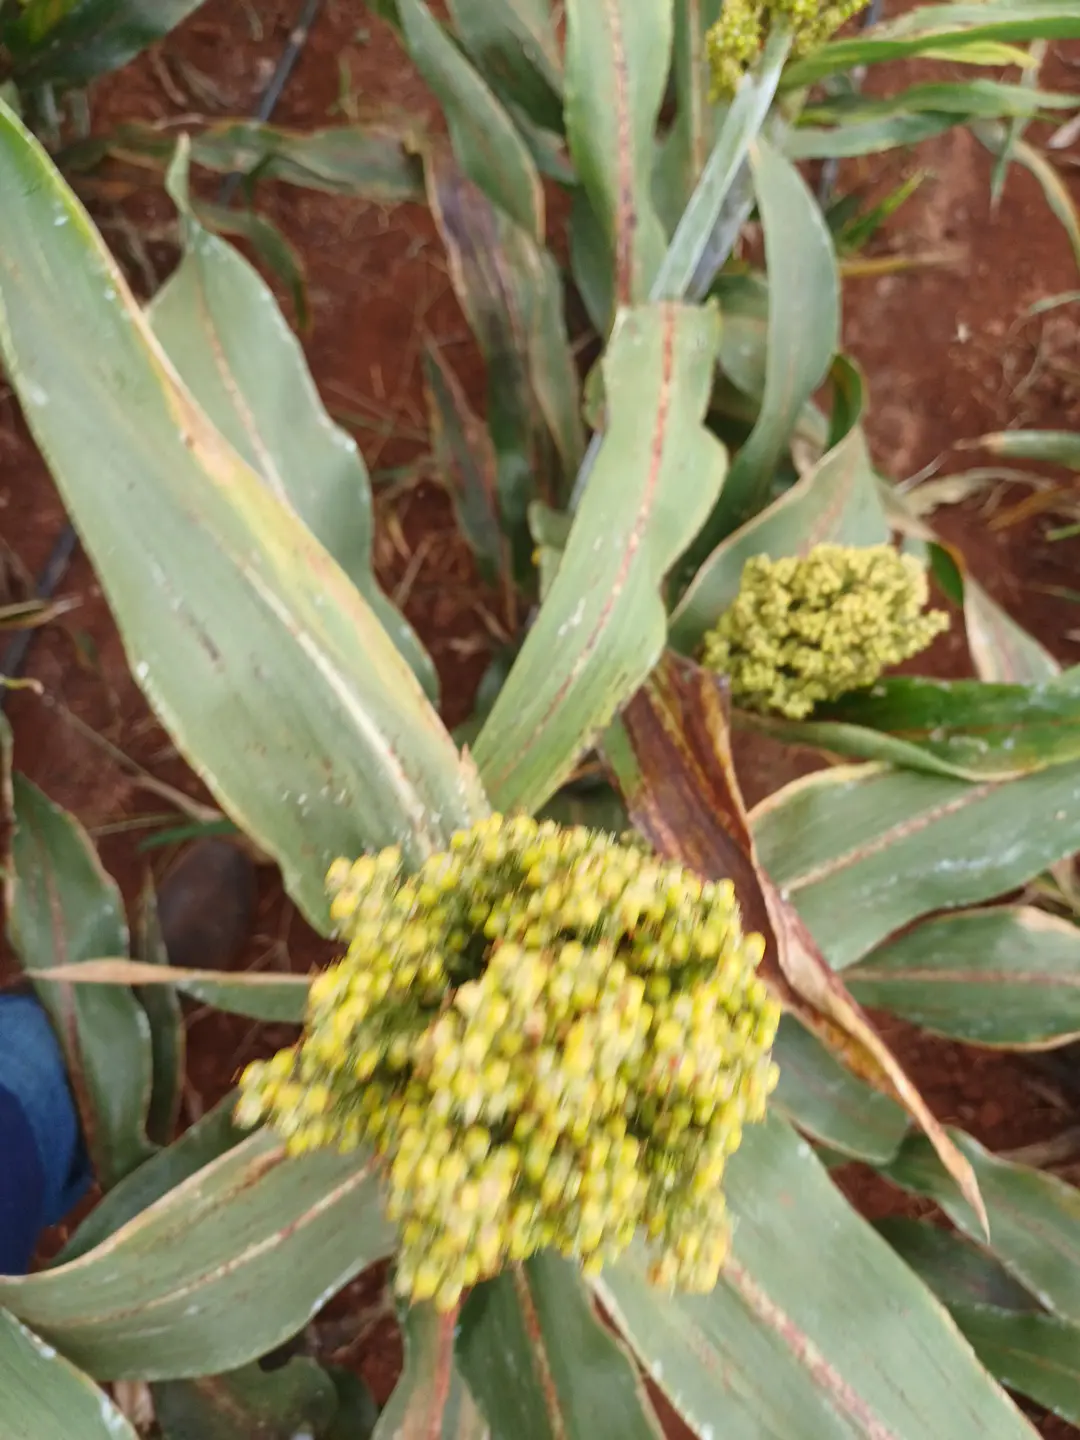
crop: sorghum
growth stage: pegging
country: Kenya
